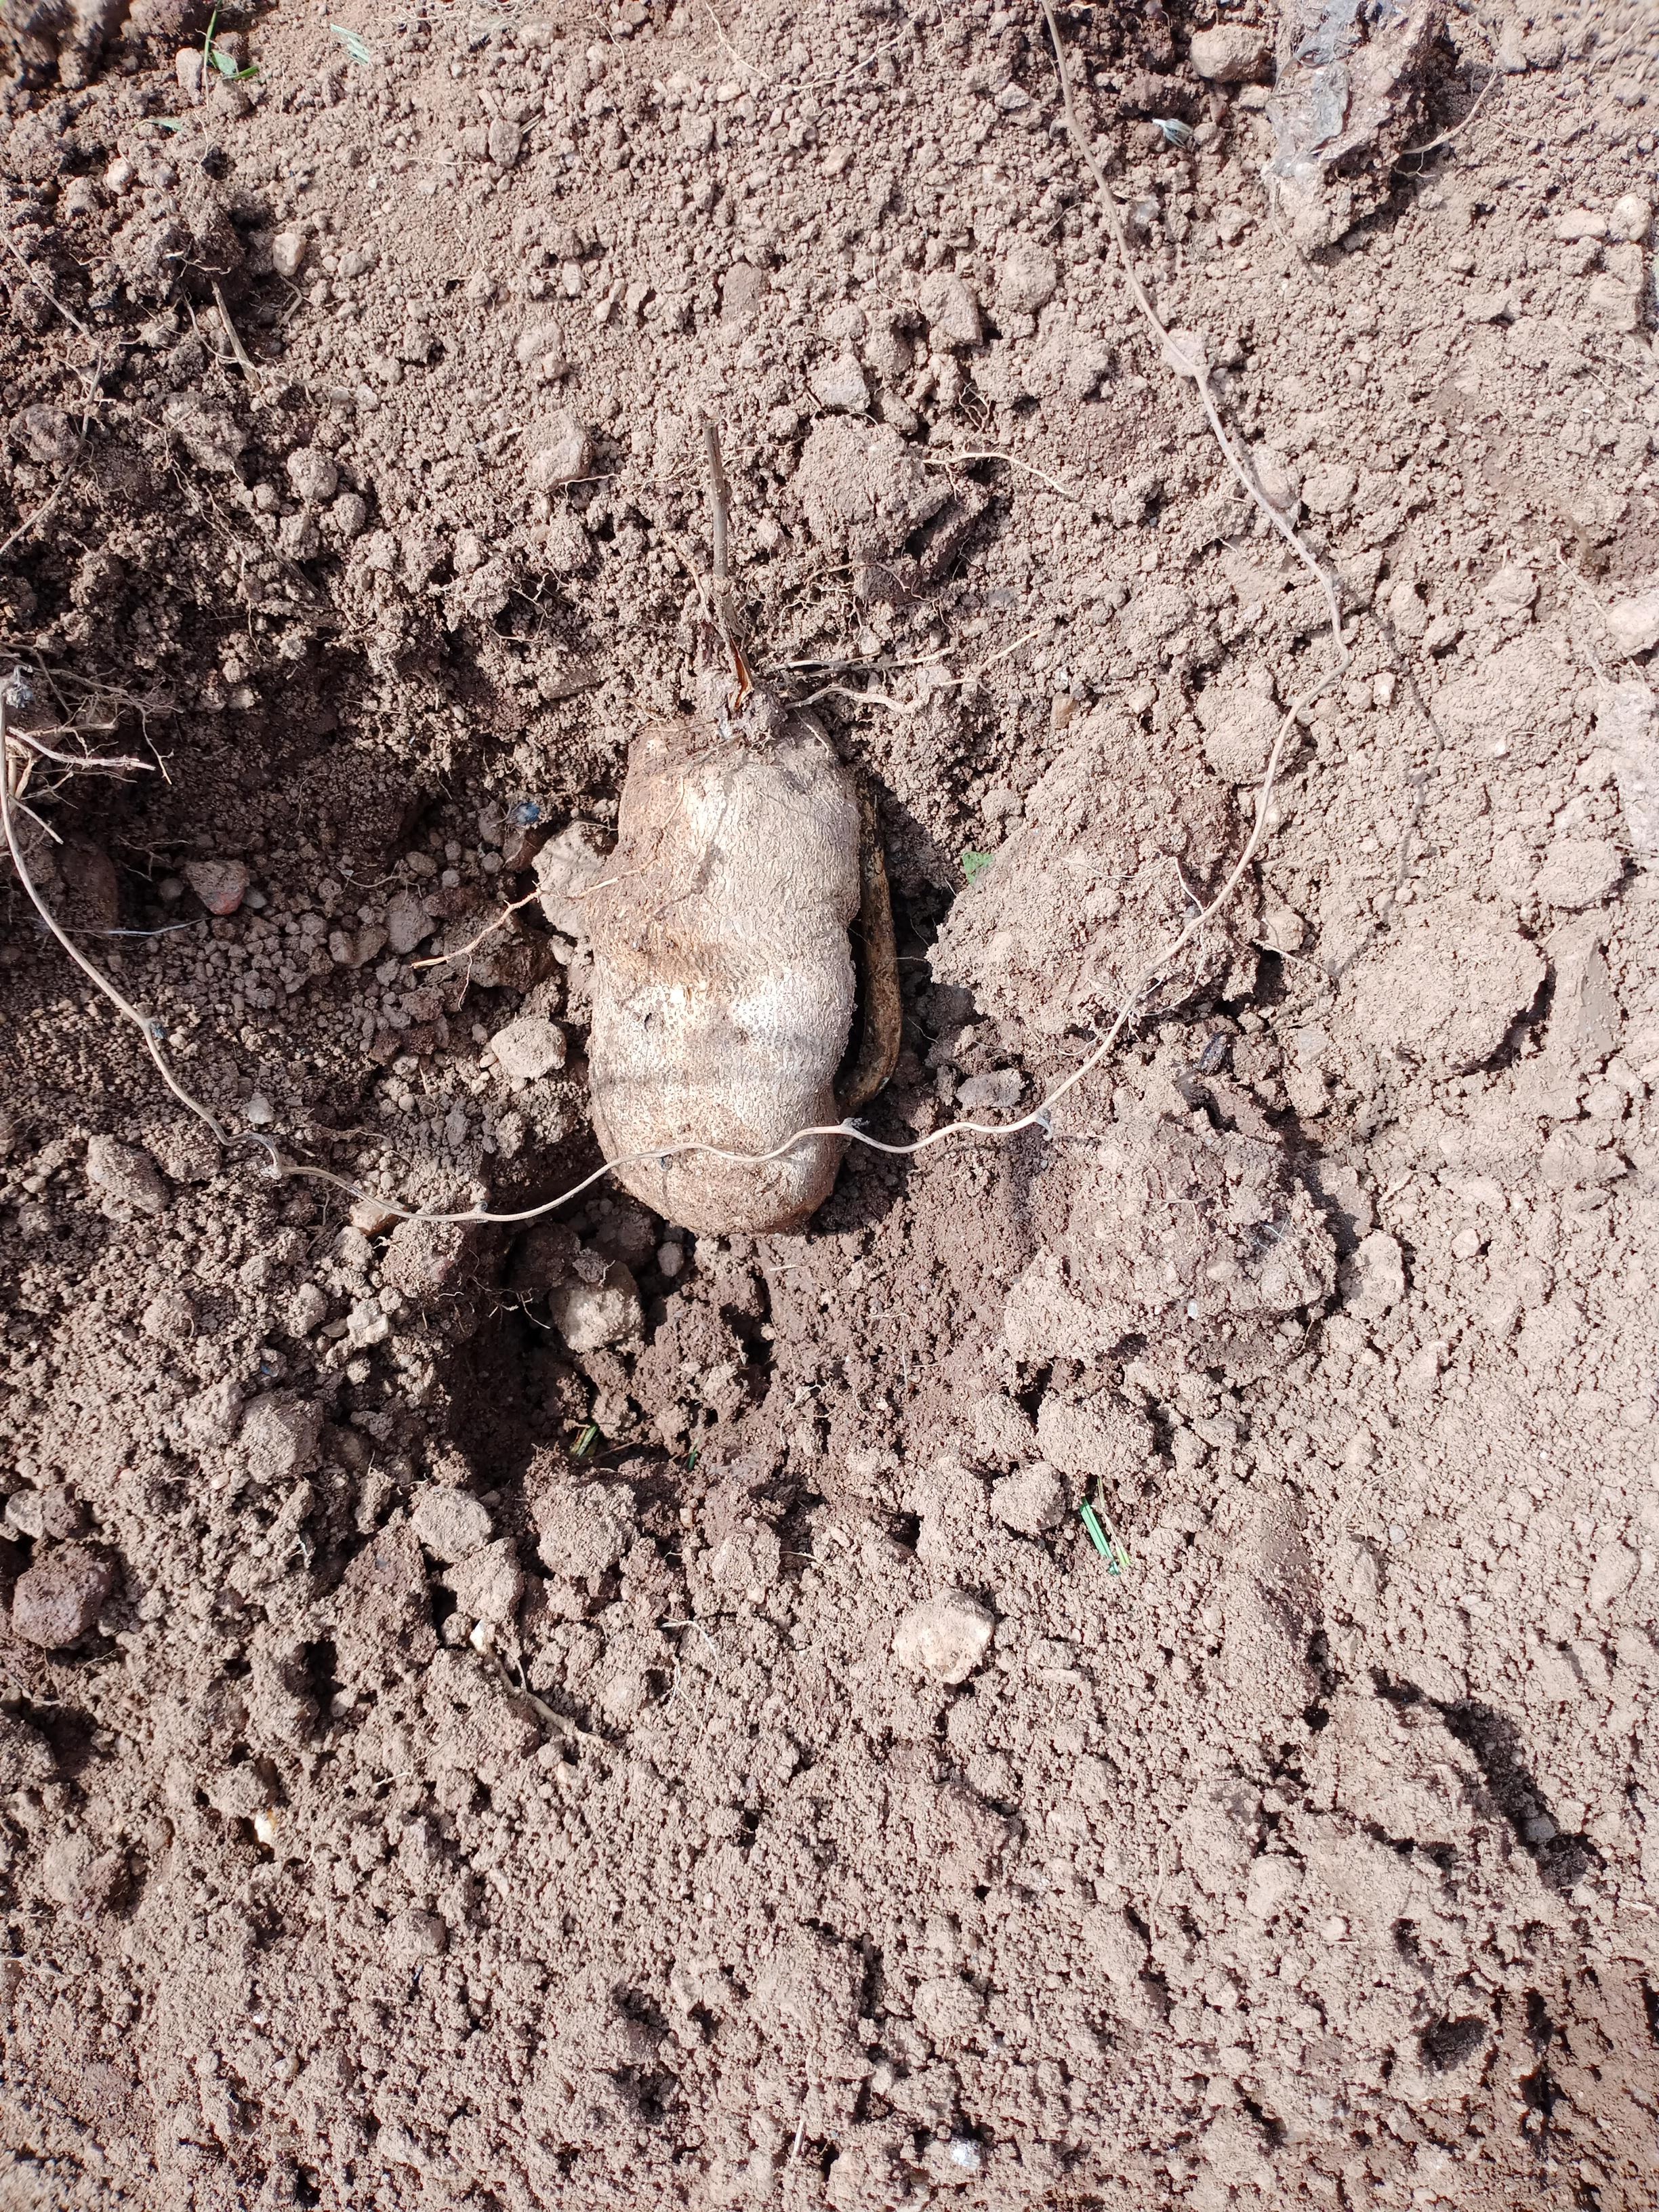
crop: yam
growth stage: harvest
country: Nigeria
